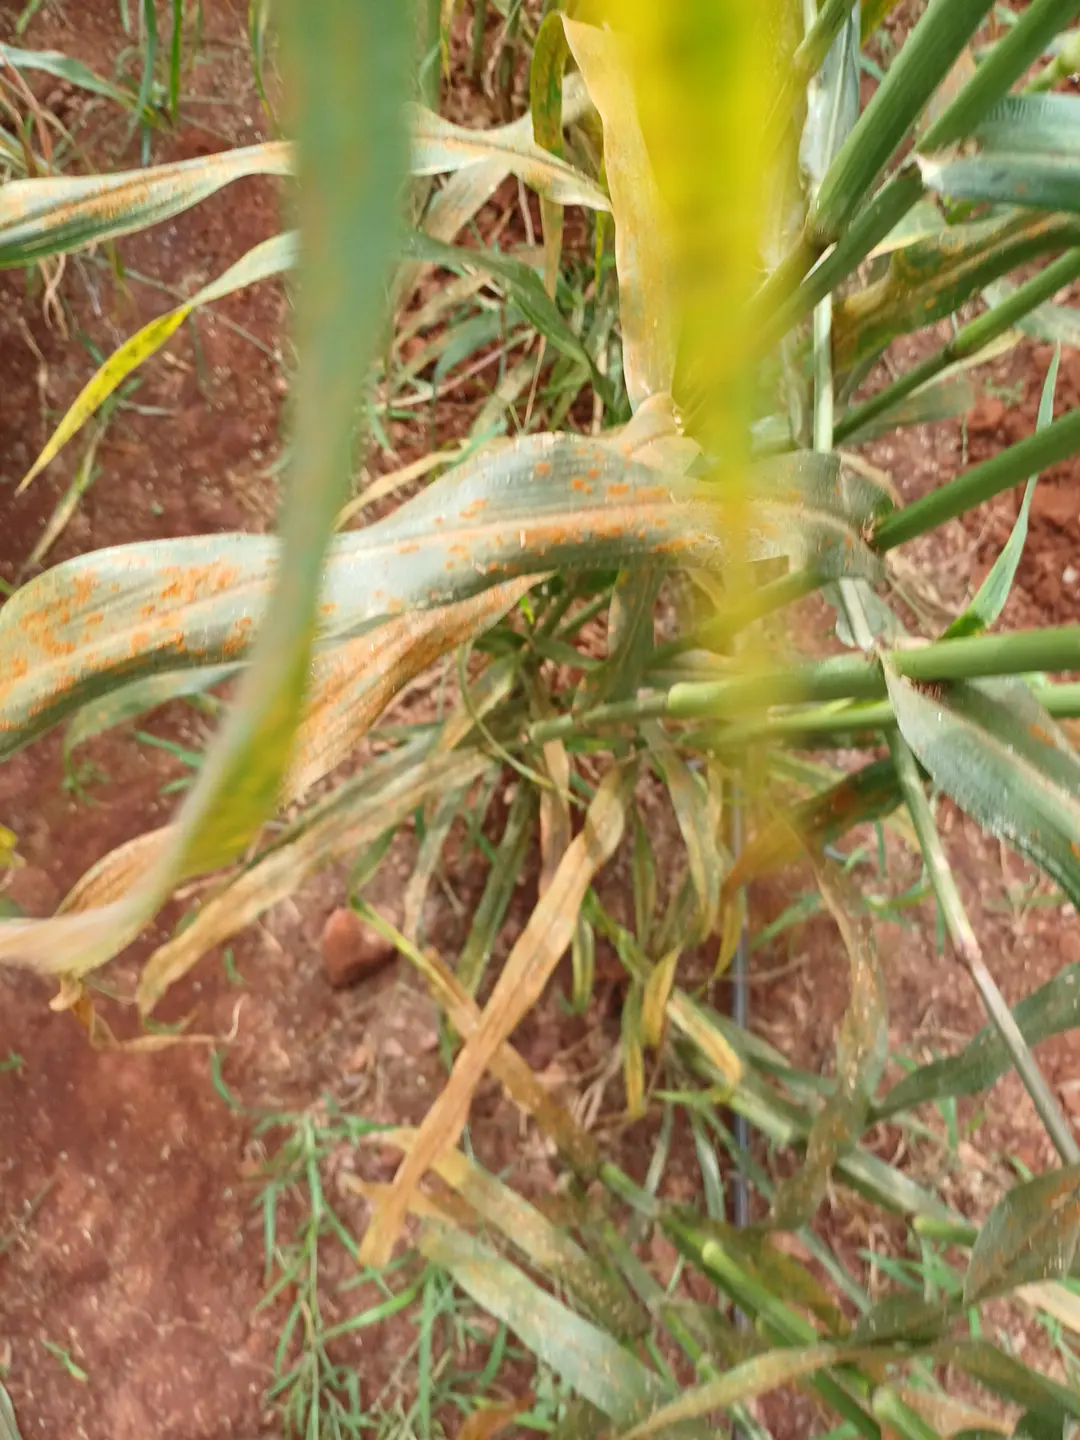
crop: pearl millet
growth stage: filling grain
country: Kenya
